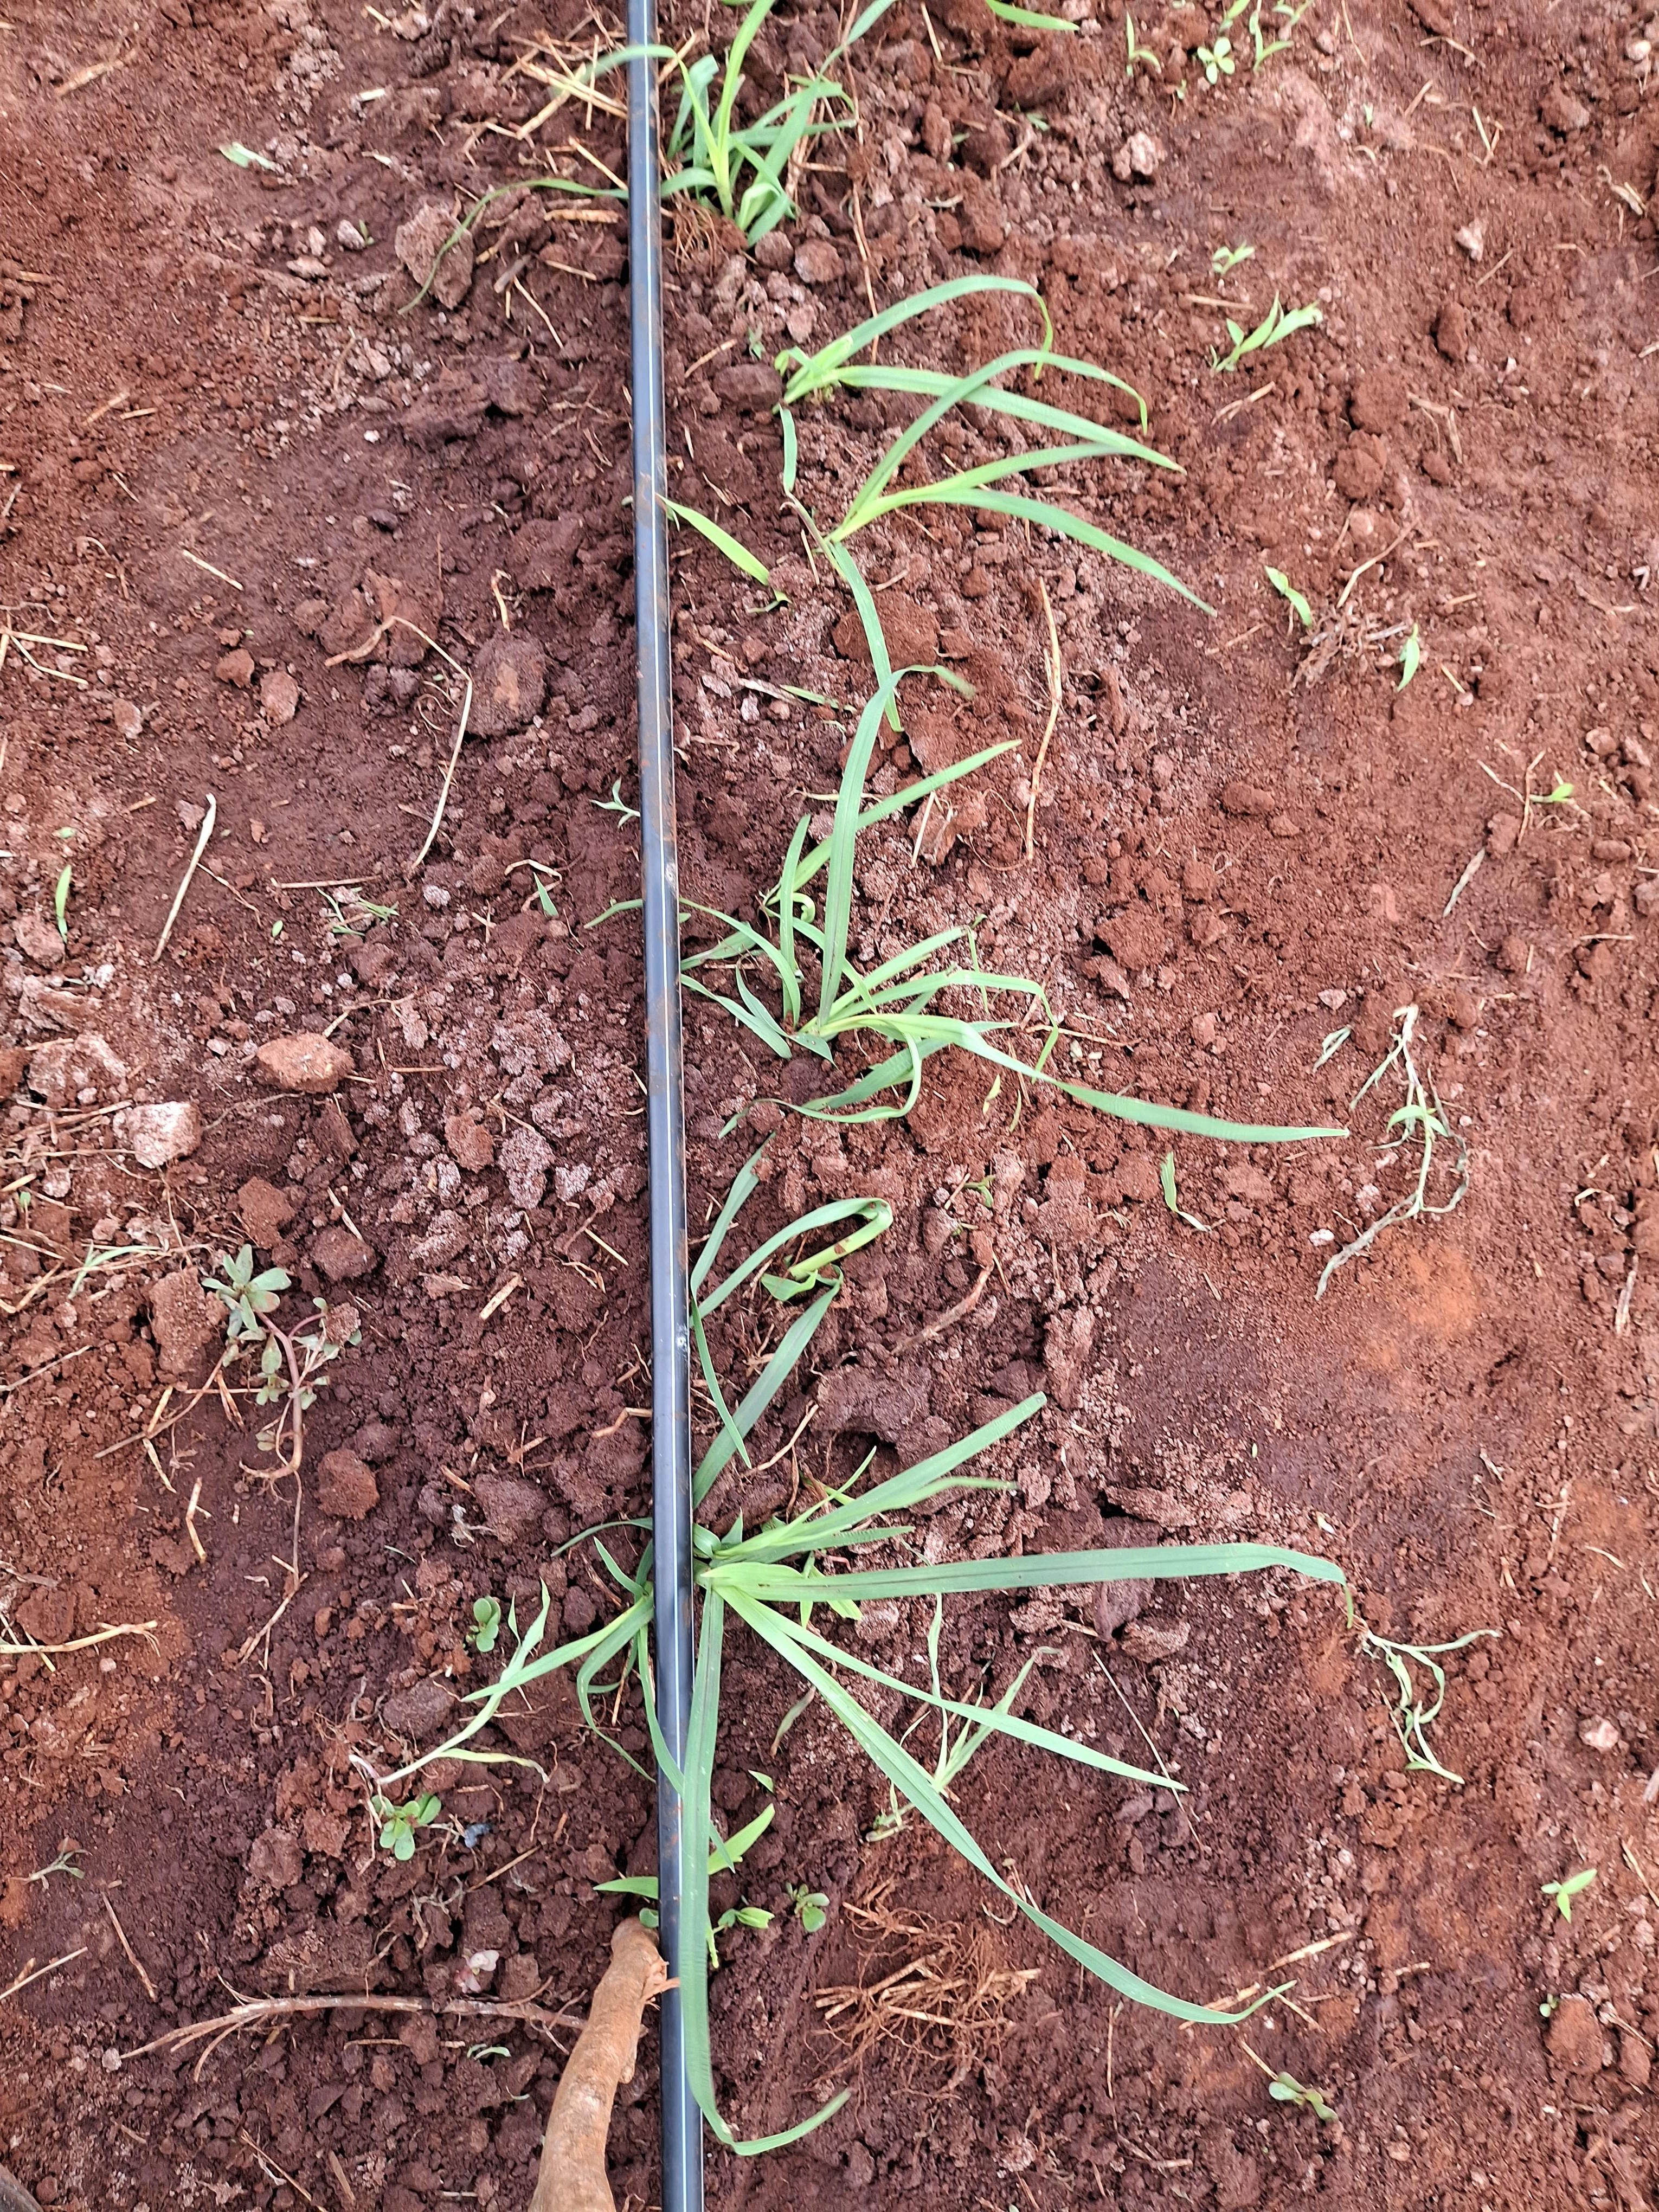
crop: finger millet
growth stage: vegetative
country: Kenya
